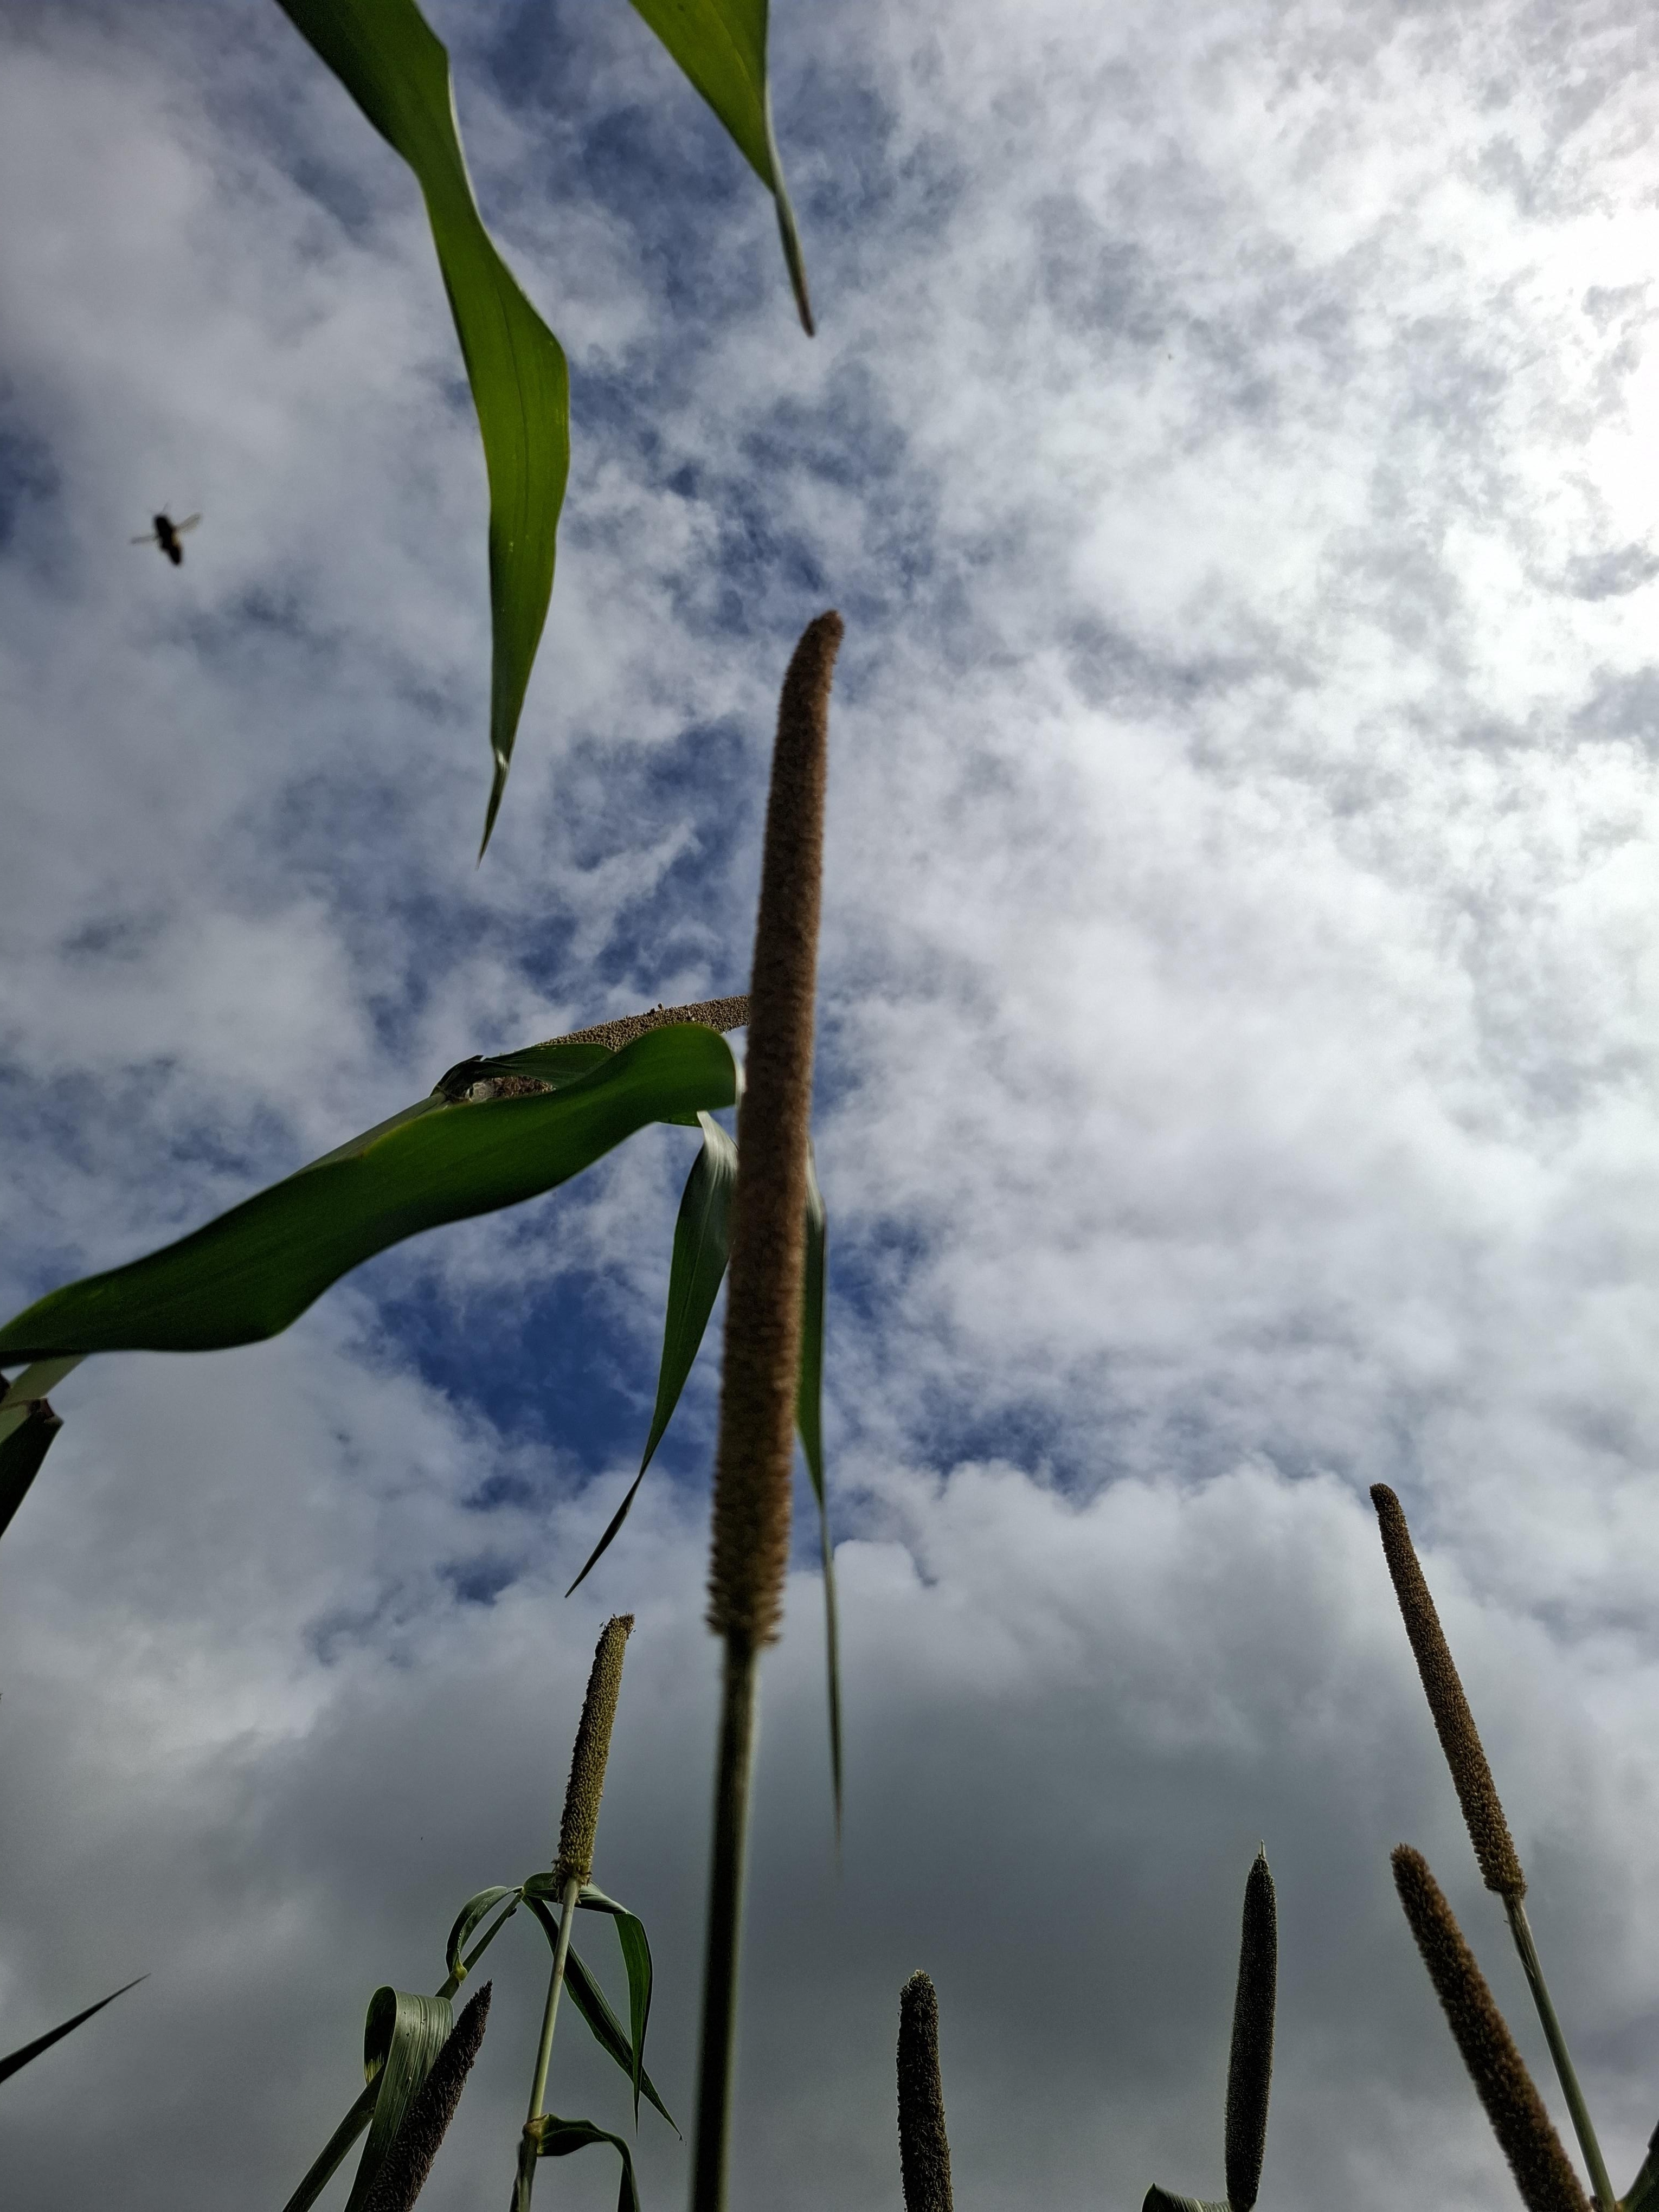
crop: pearl millet
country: Tanzania
